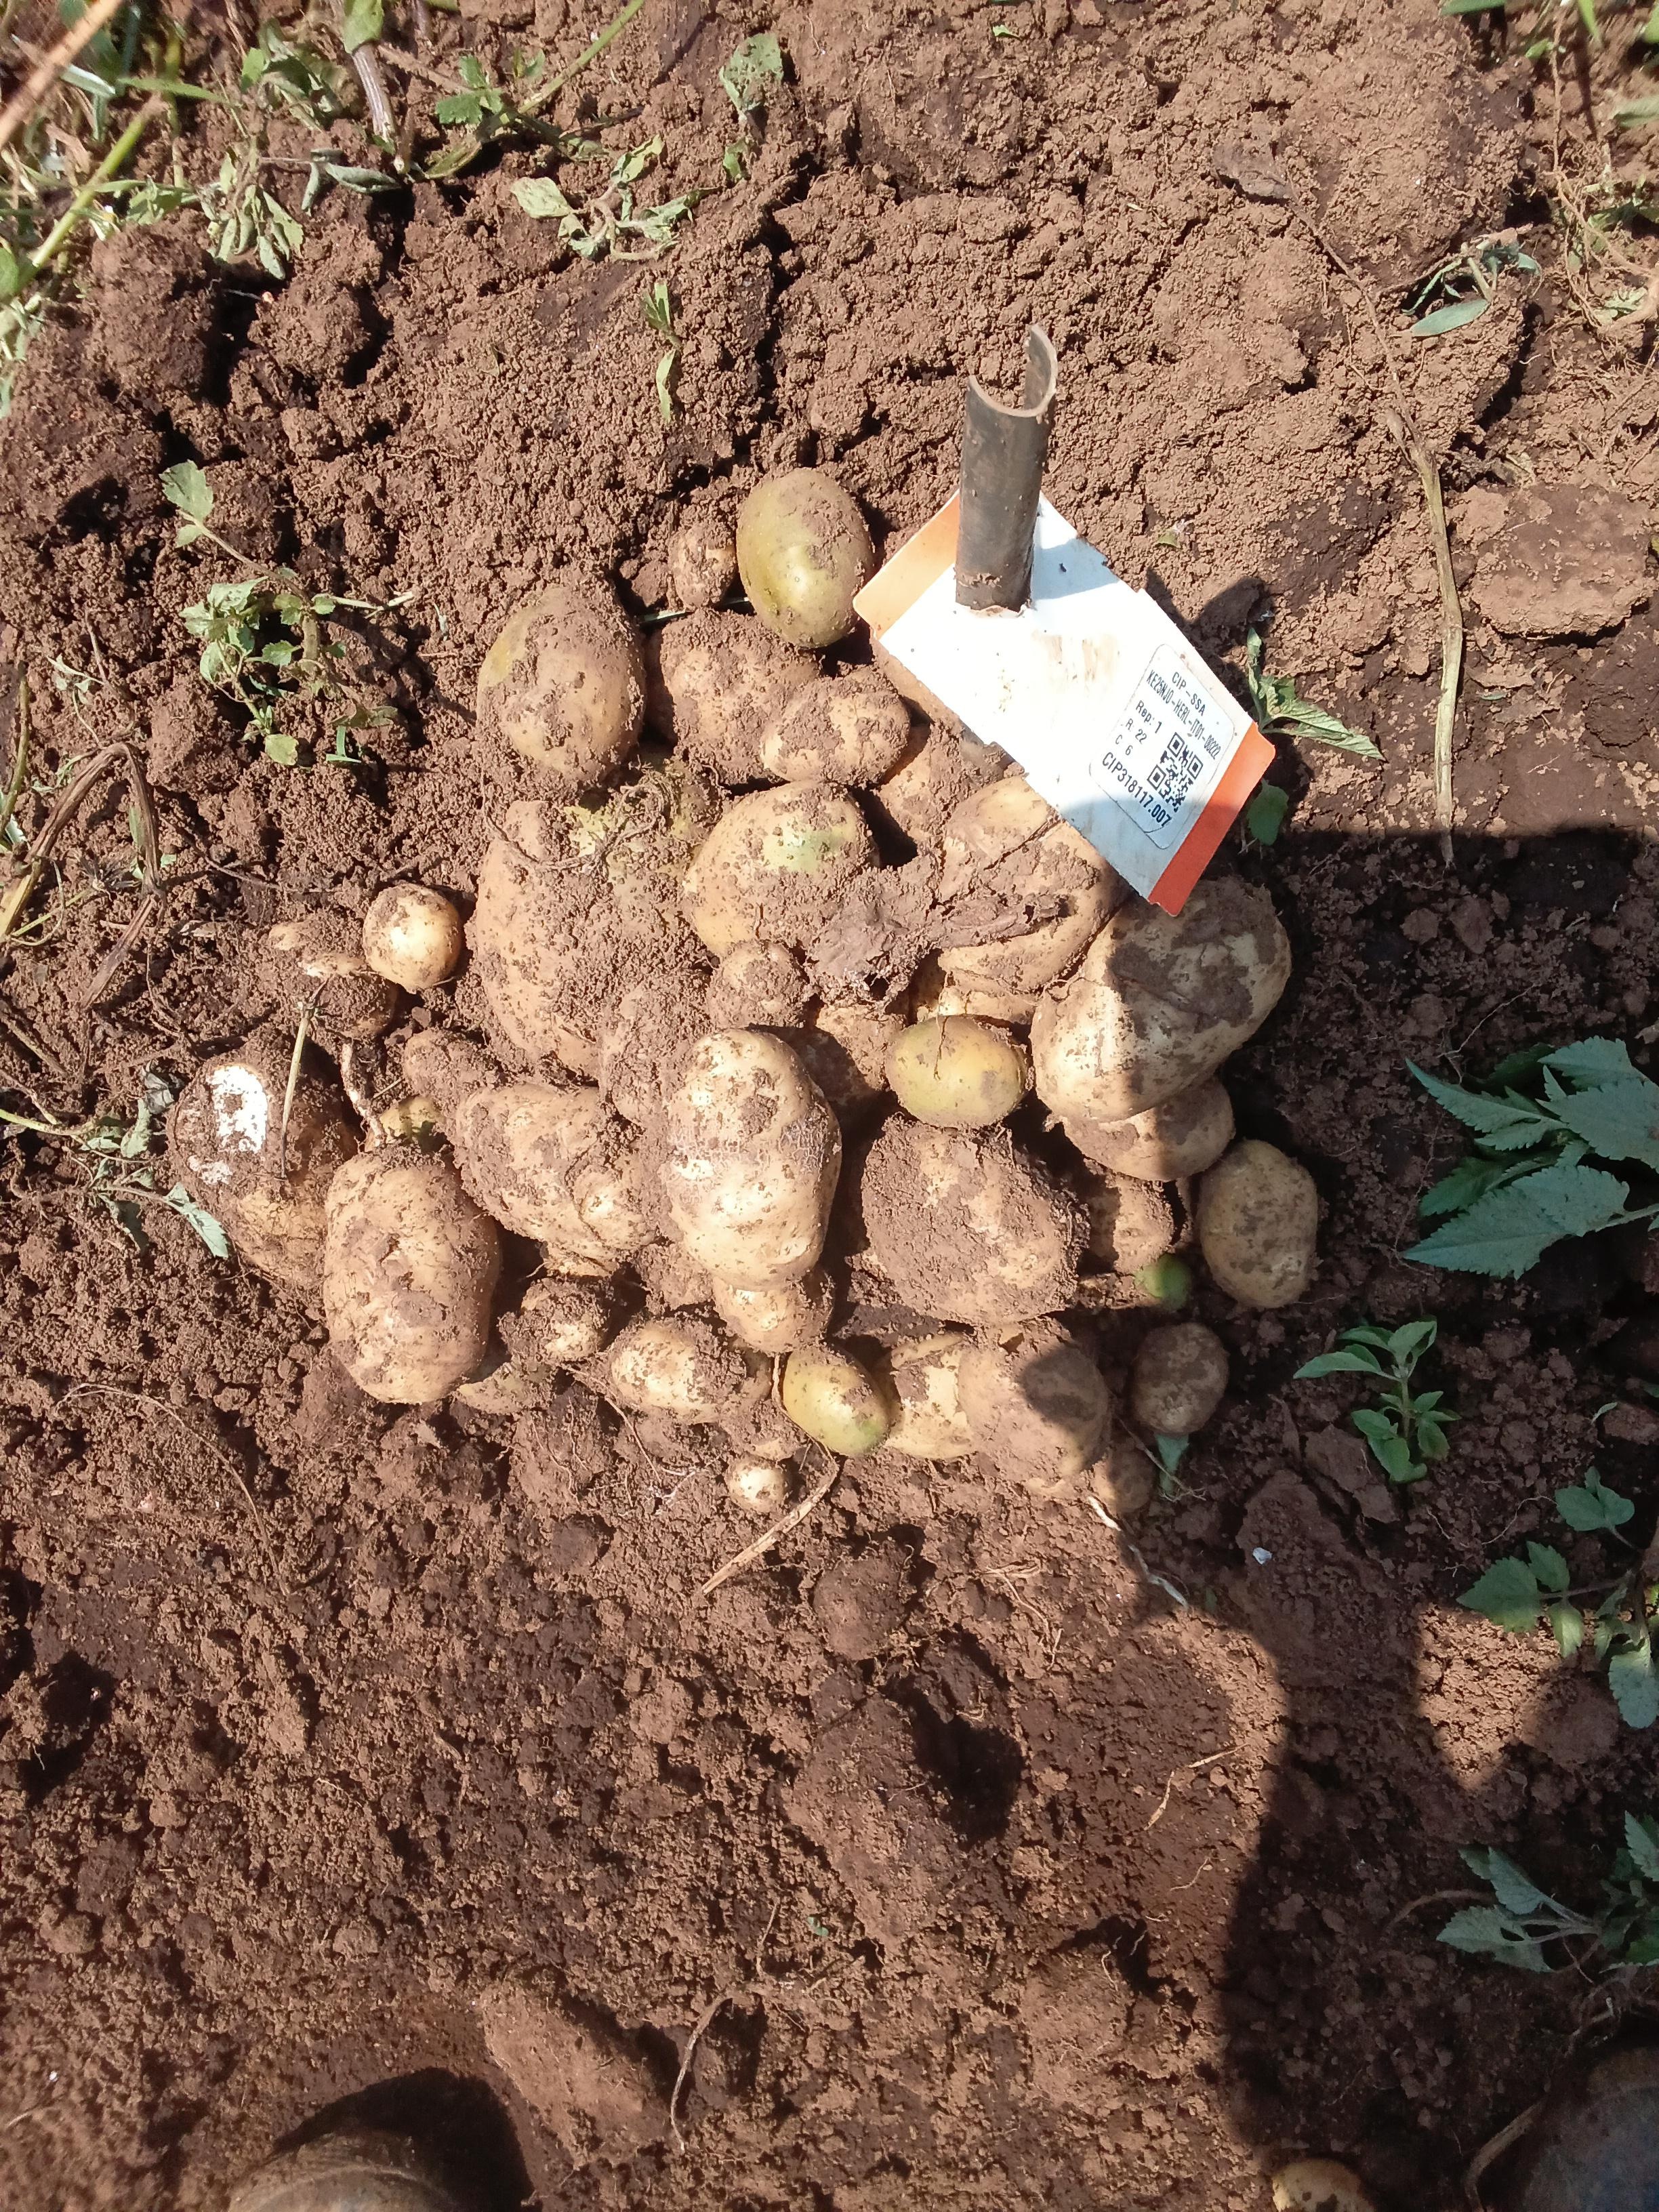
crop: potato
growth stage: harvest
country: Kenya
